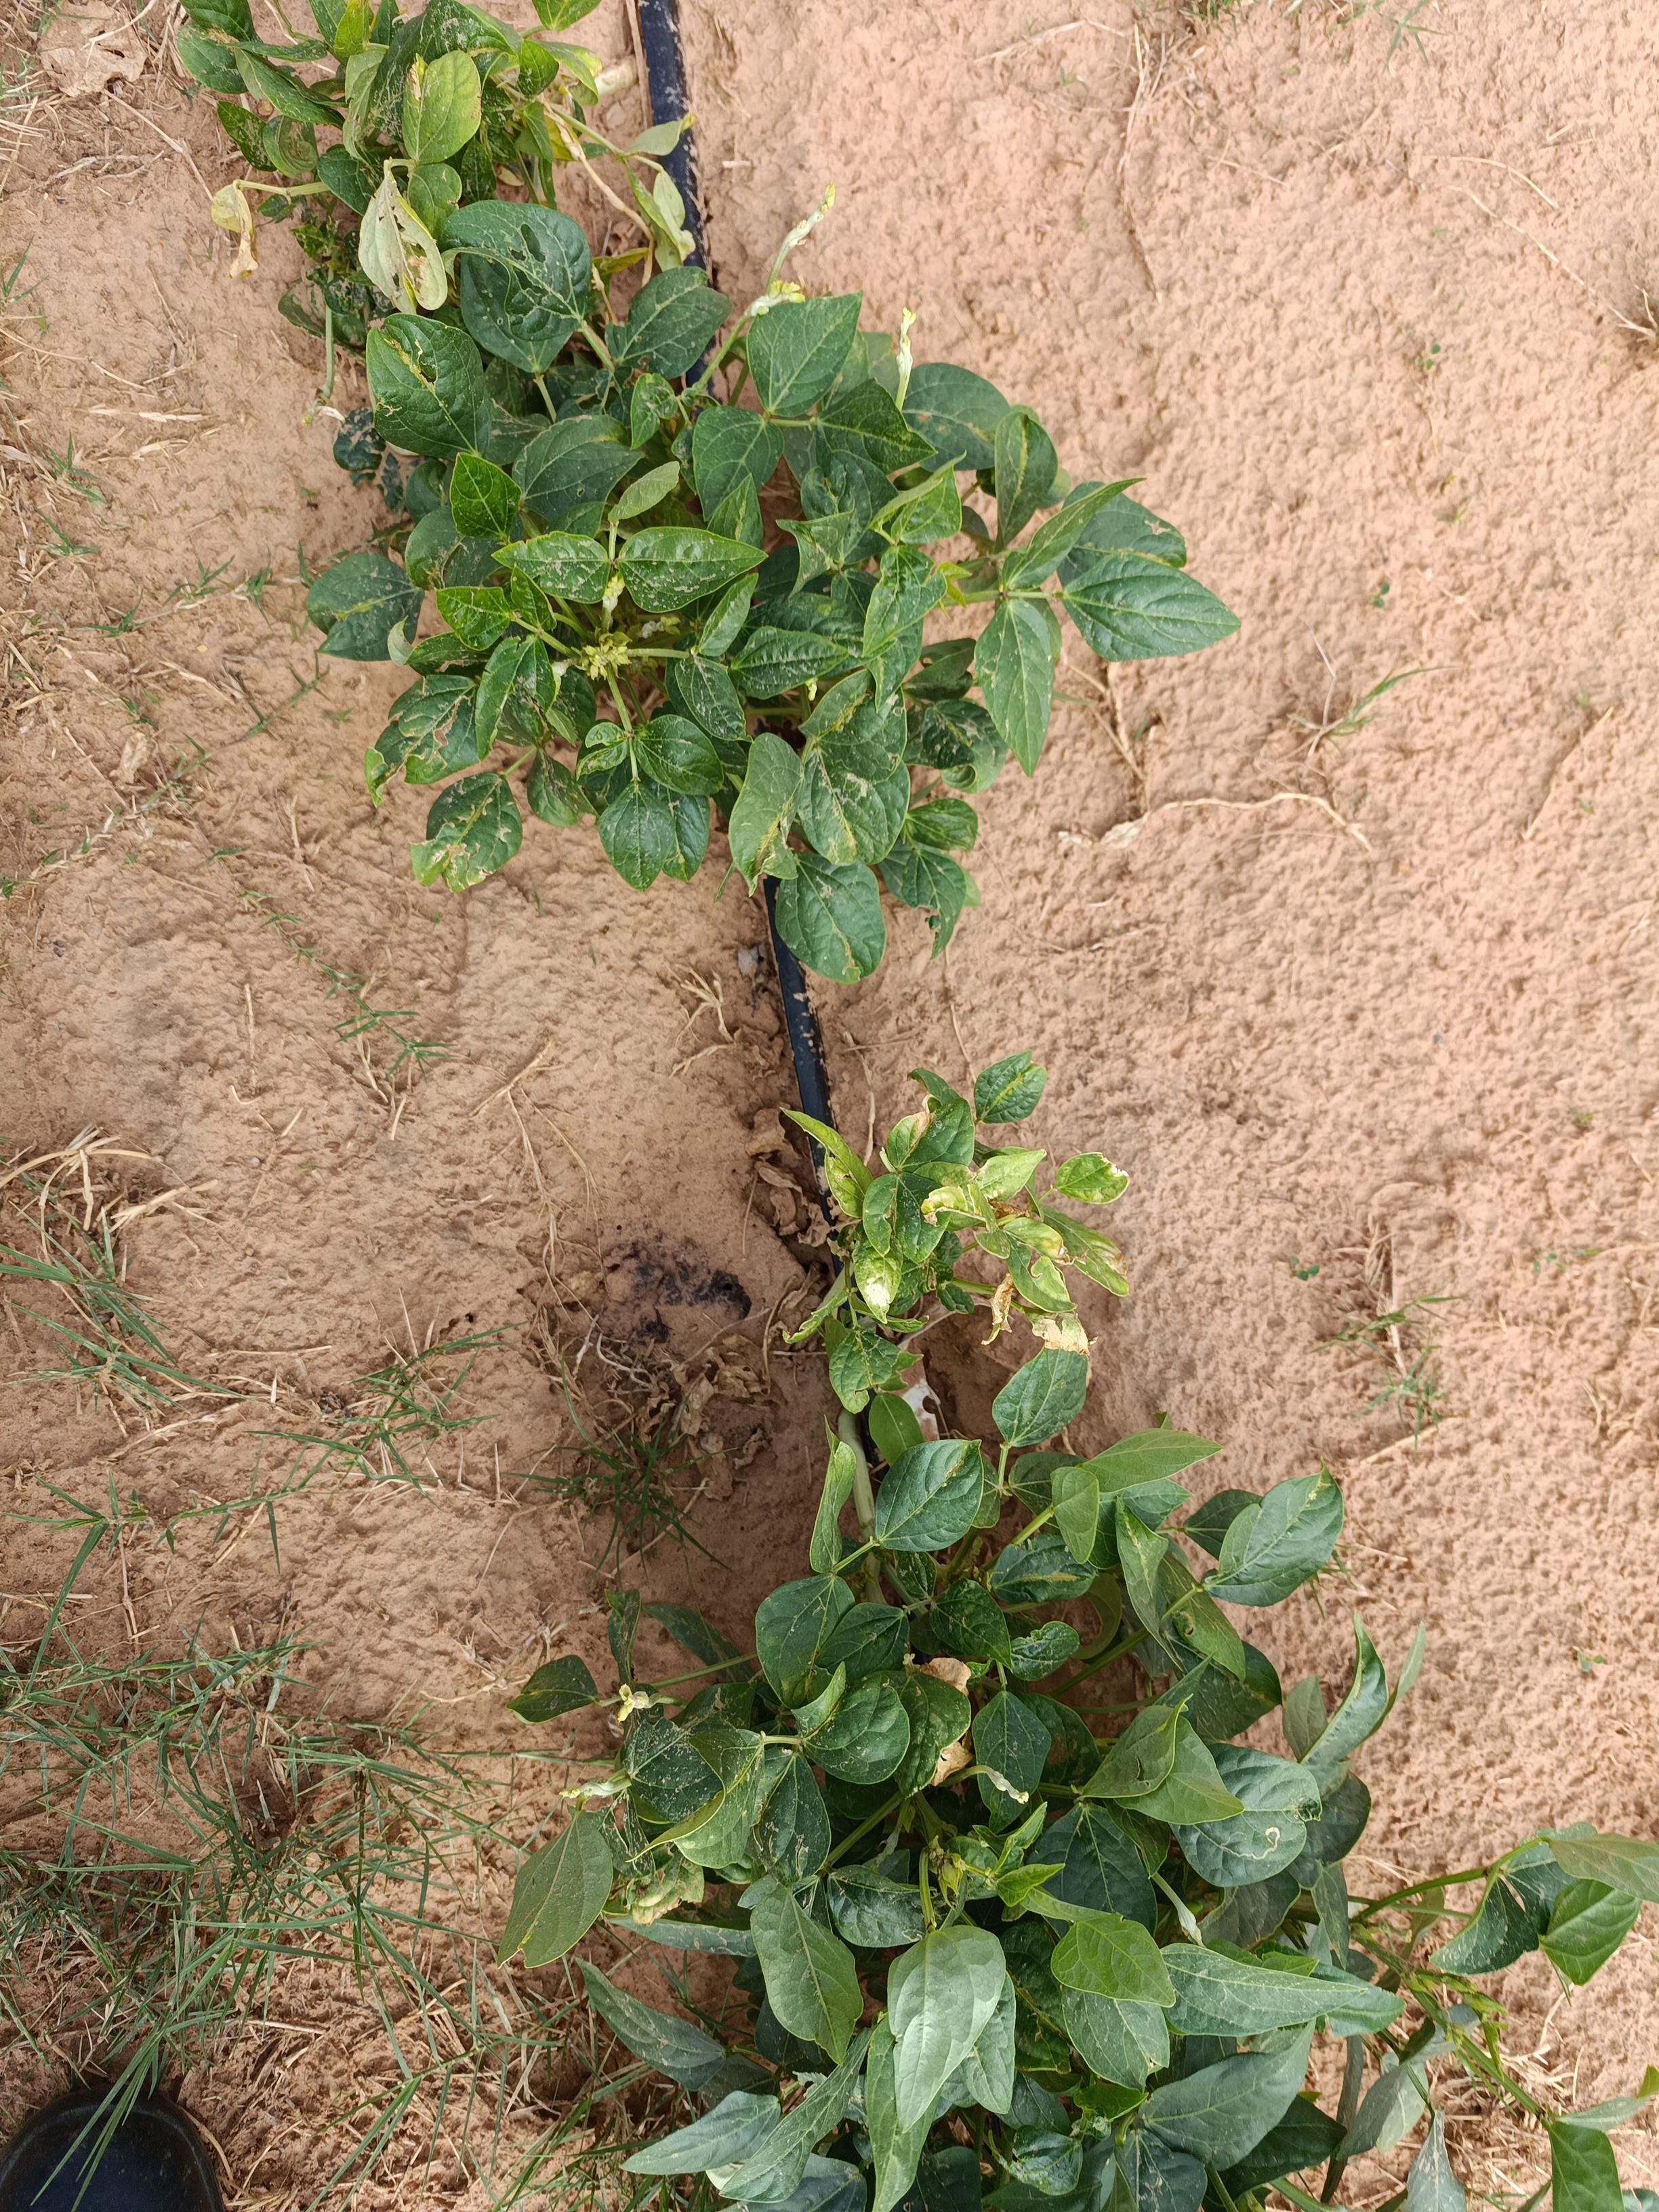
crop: cowpea
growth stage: flowering
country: Nigeria
